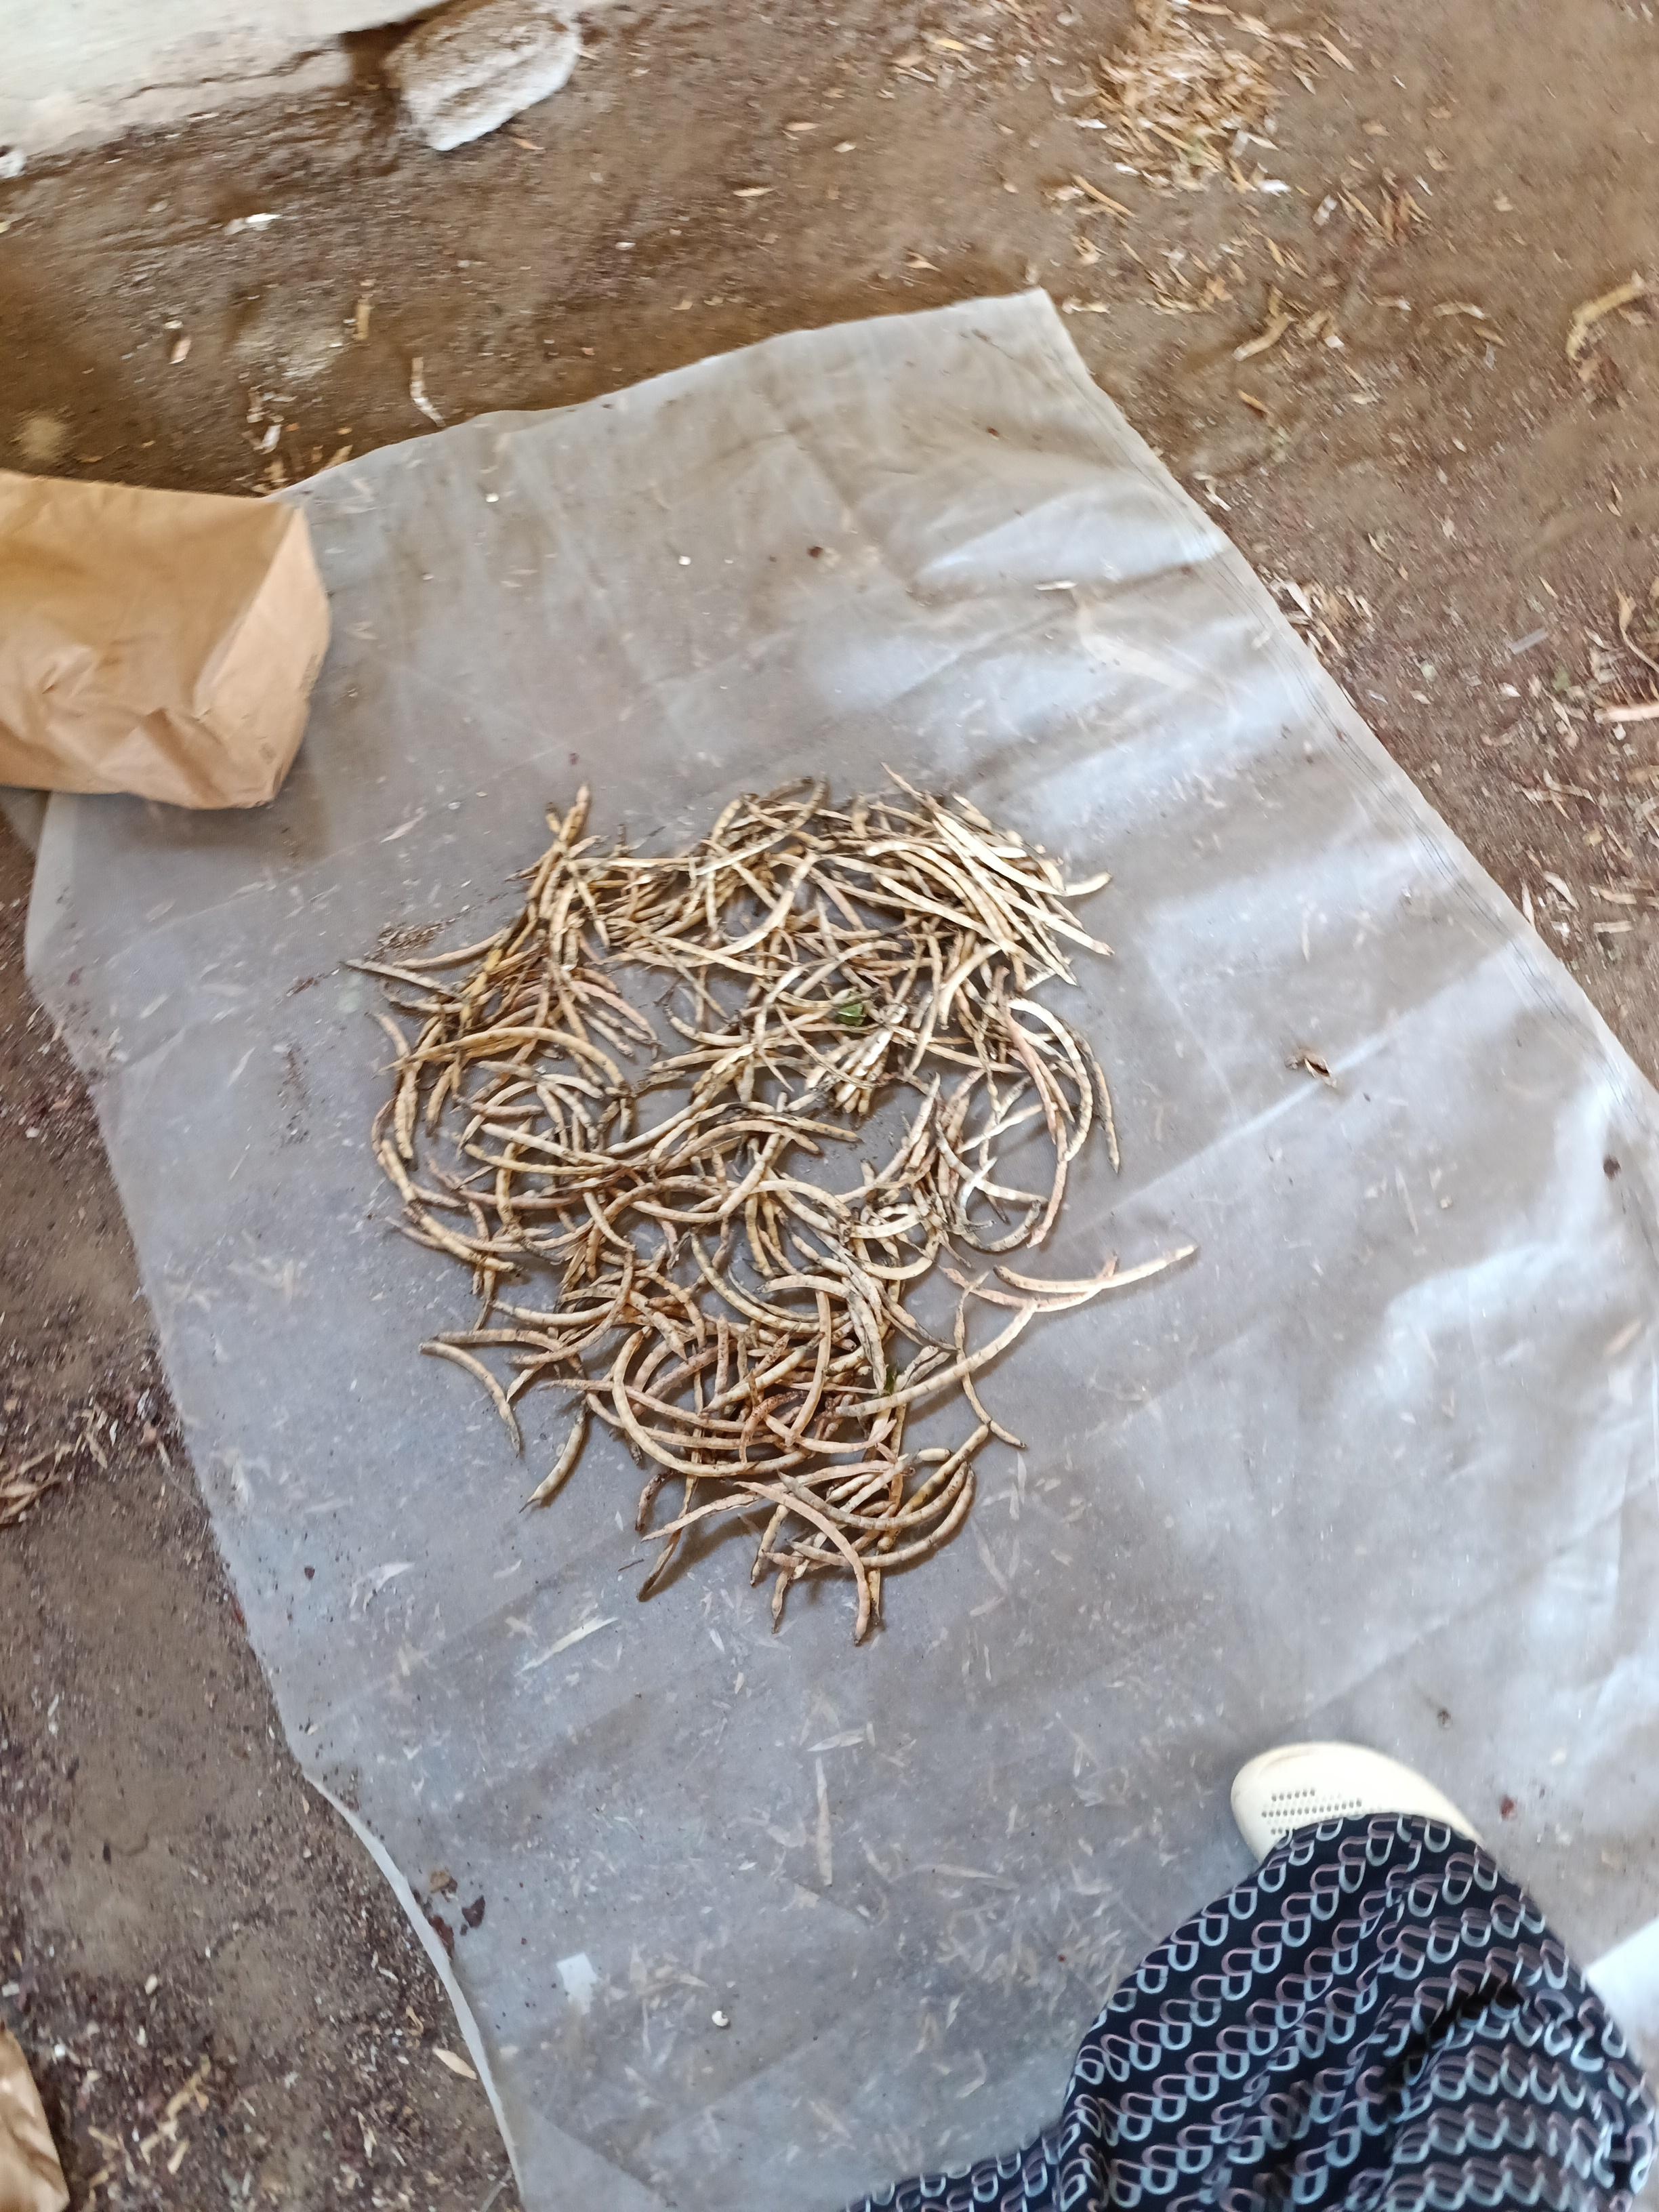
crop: cowpea
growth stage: harvest
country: Nigeria
